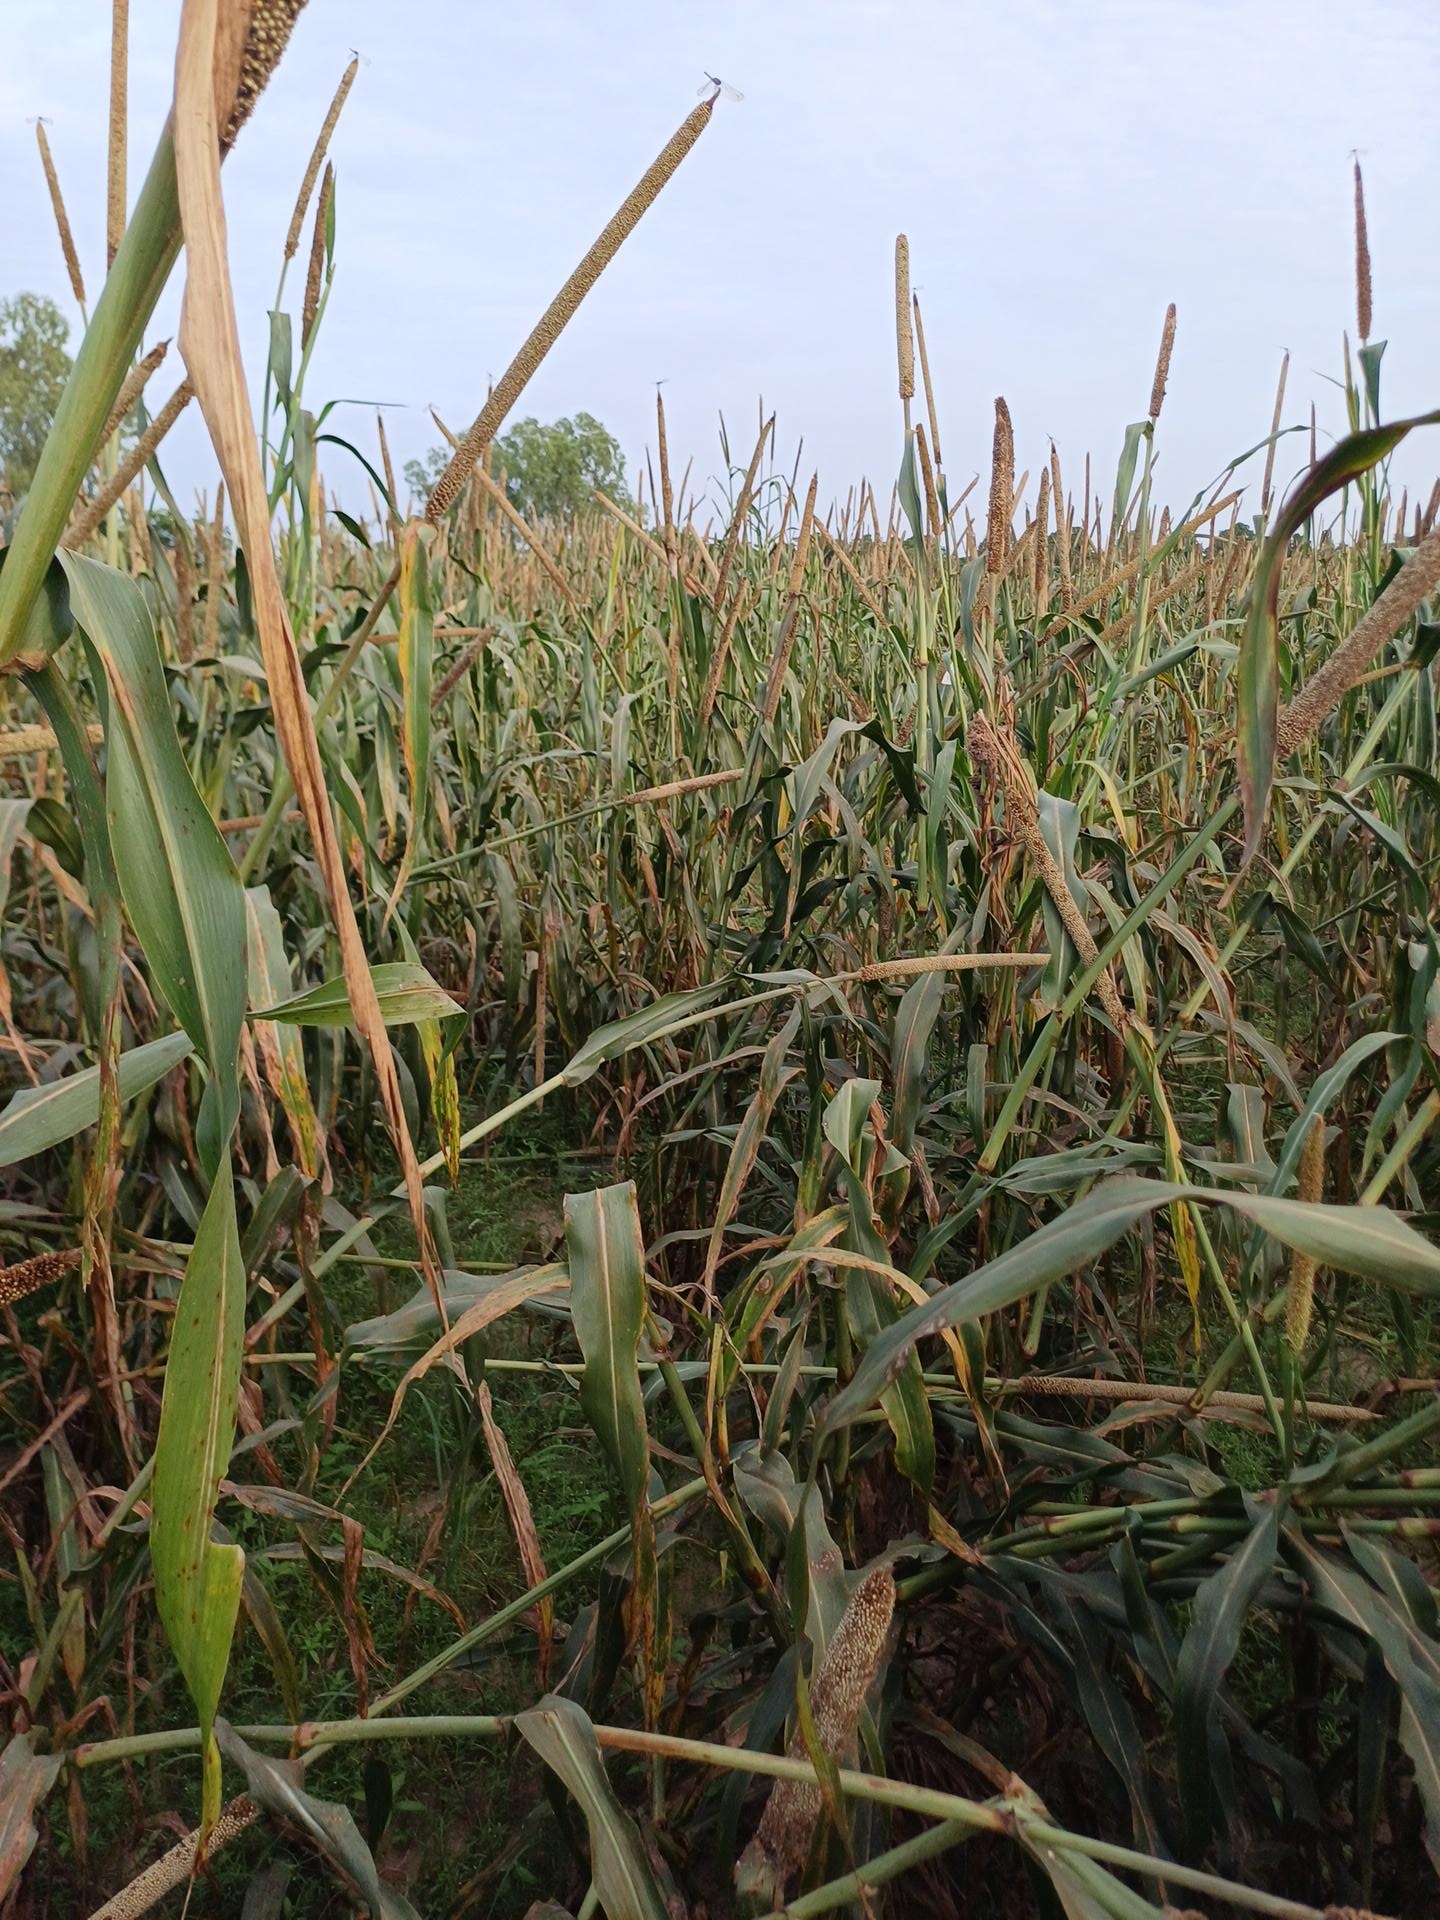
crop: pearl millet
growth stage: filling grain
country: Senegal
